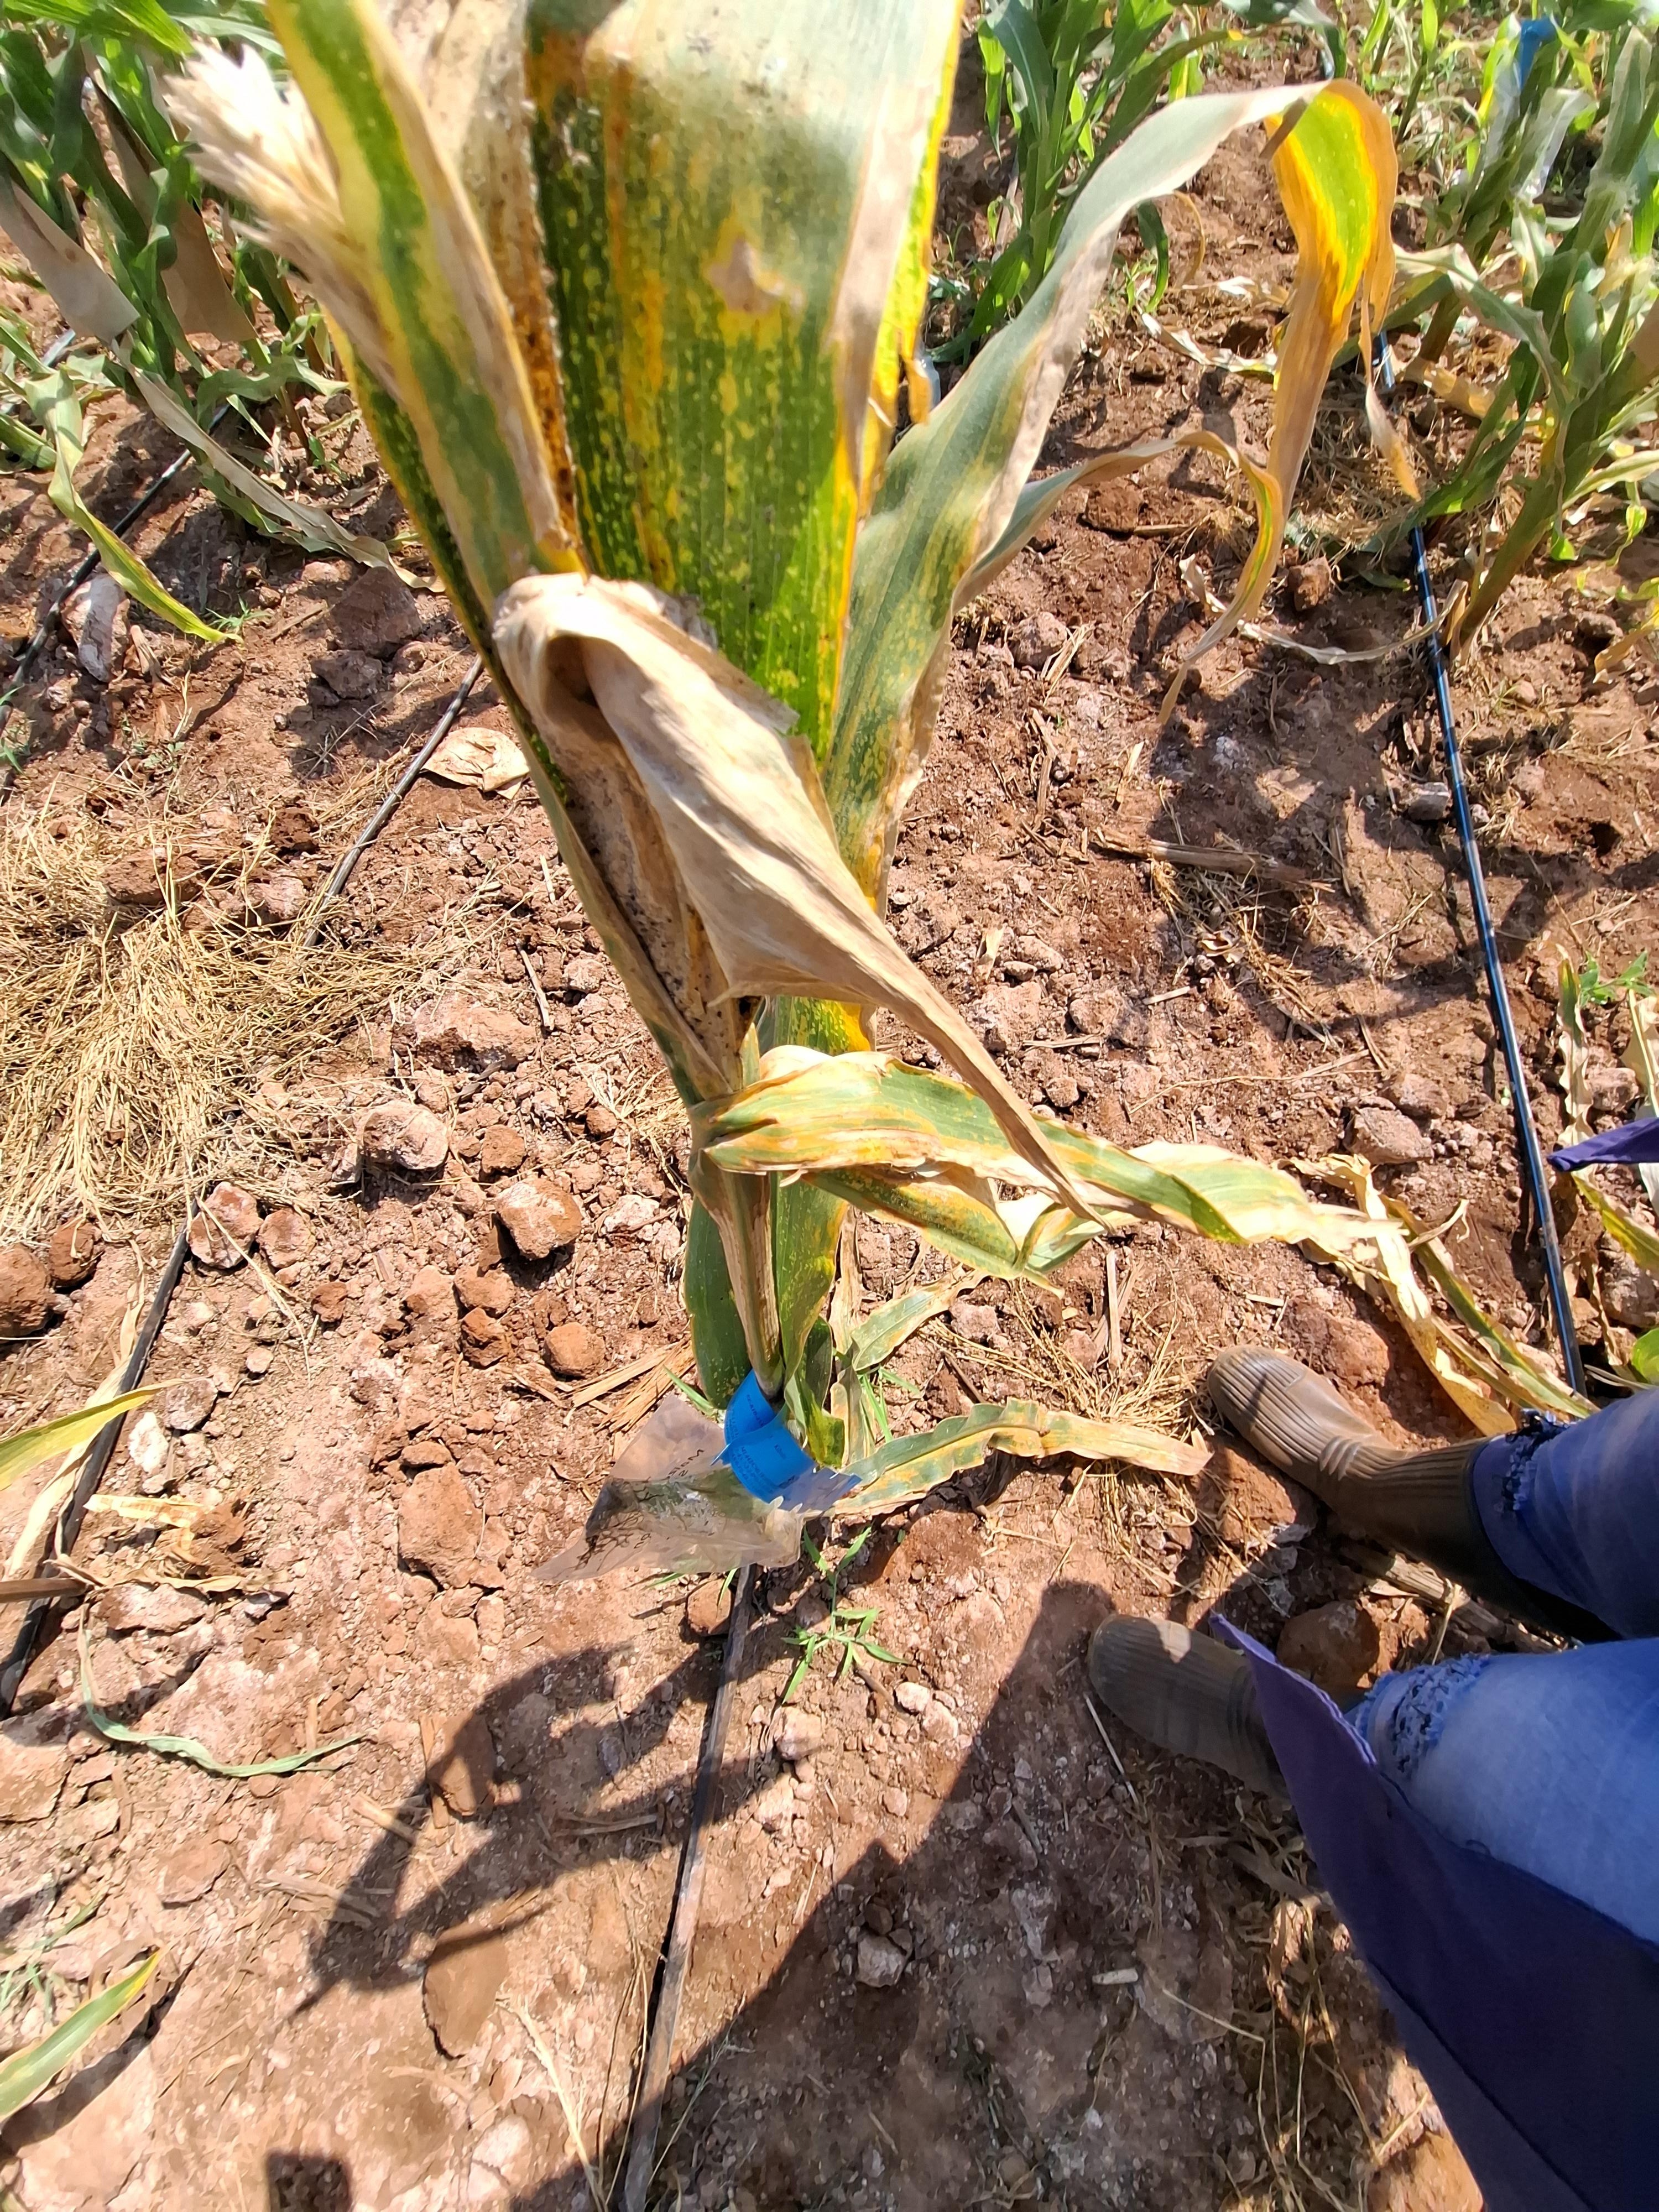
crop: maize
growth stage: flowering
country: Kenya
